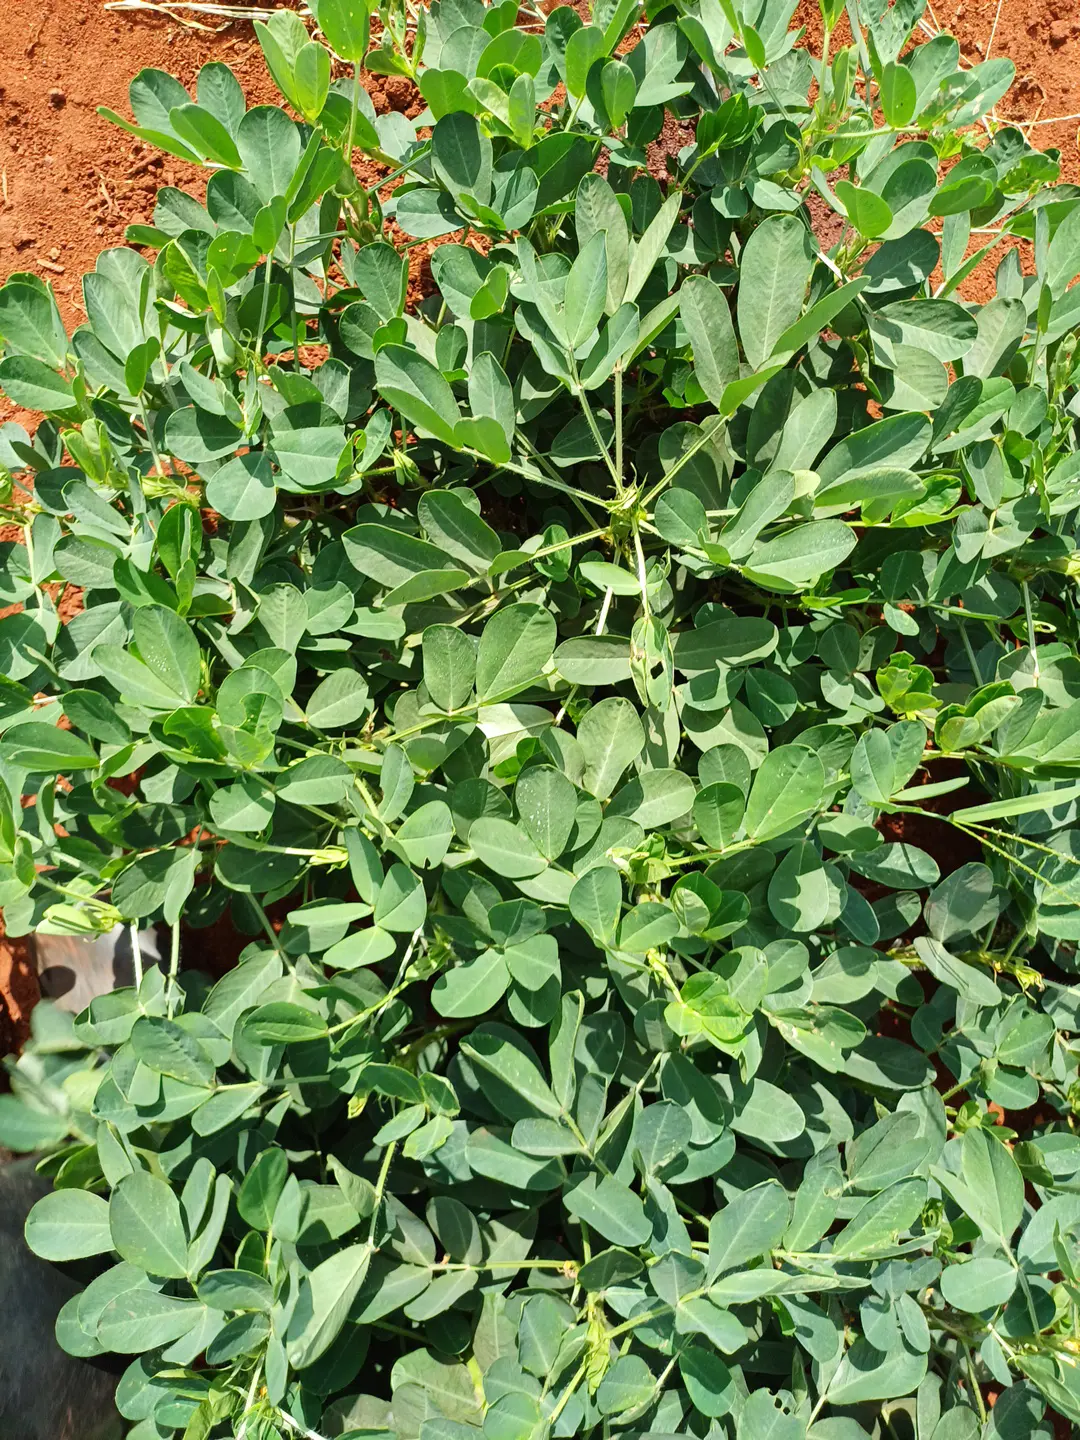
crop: groundnut
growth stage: pegging
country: Kenya
